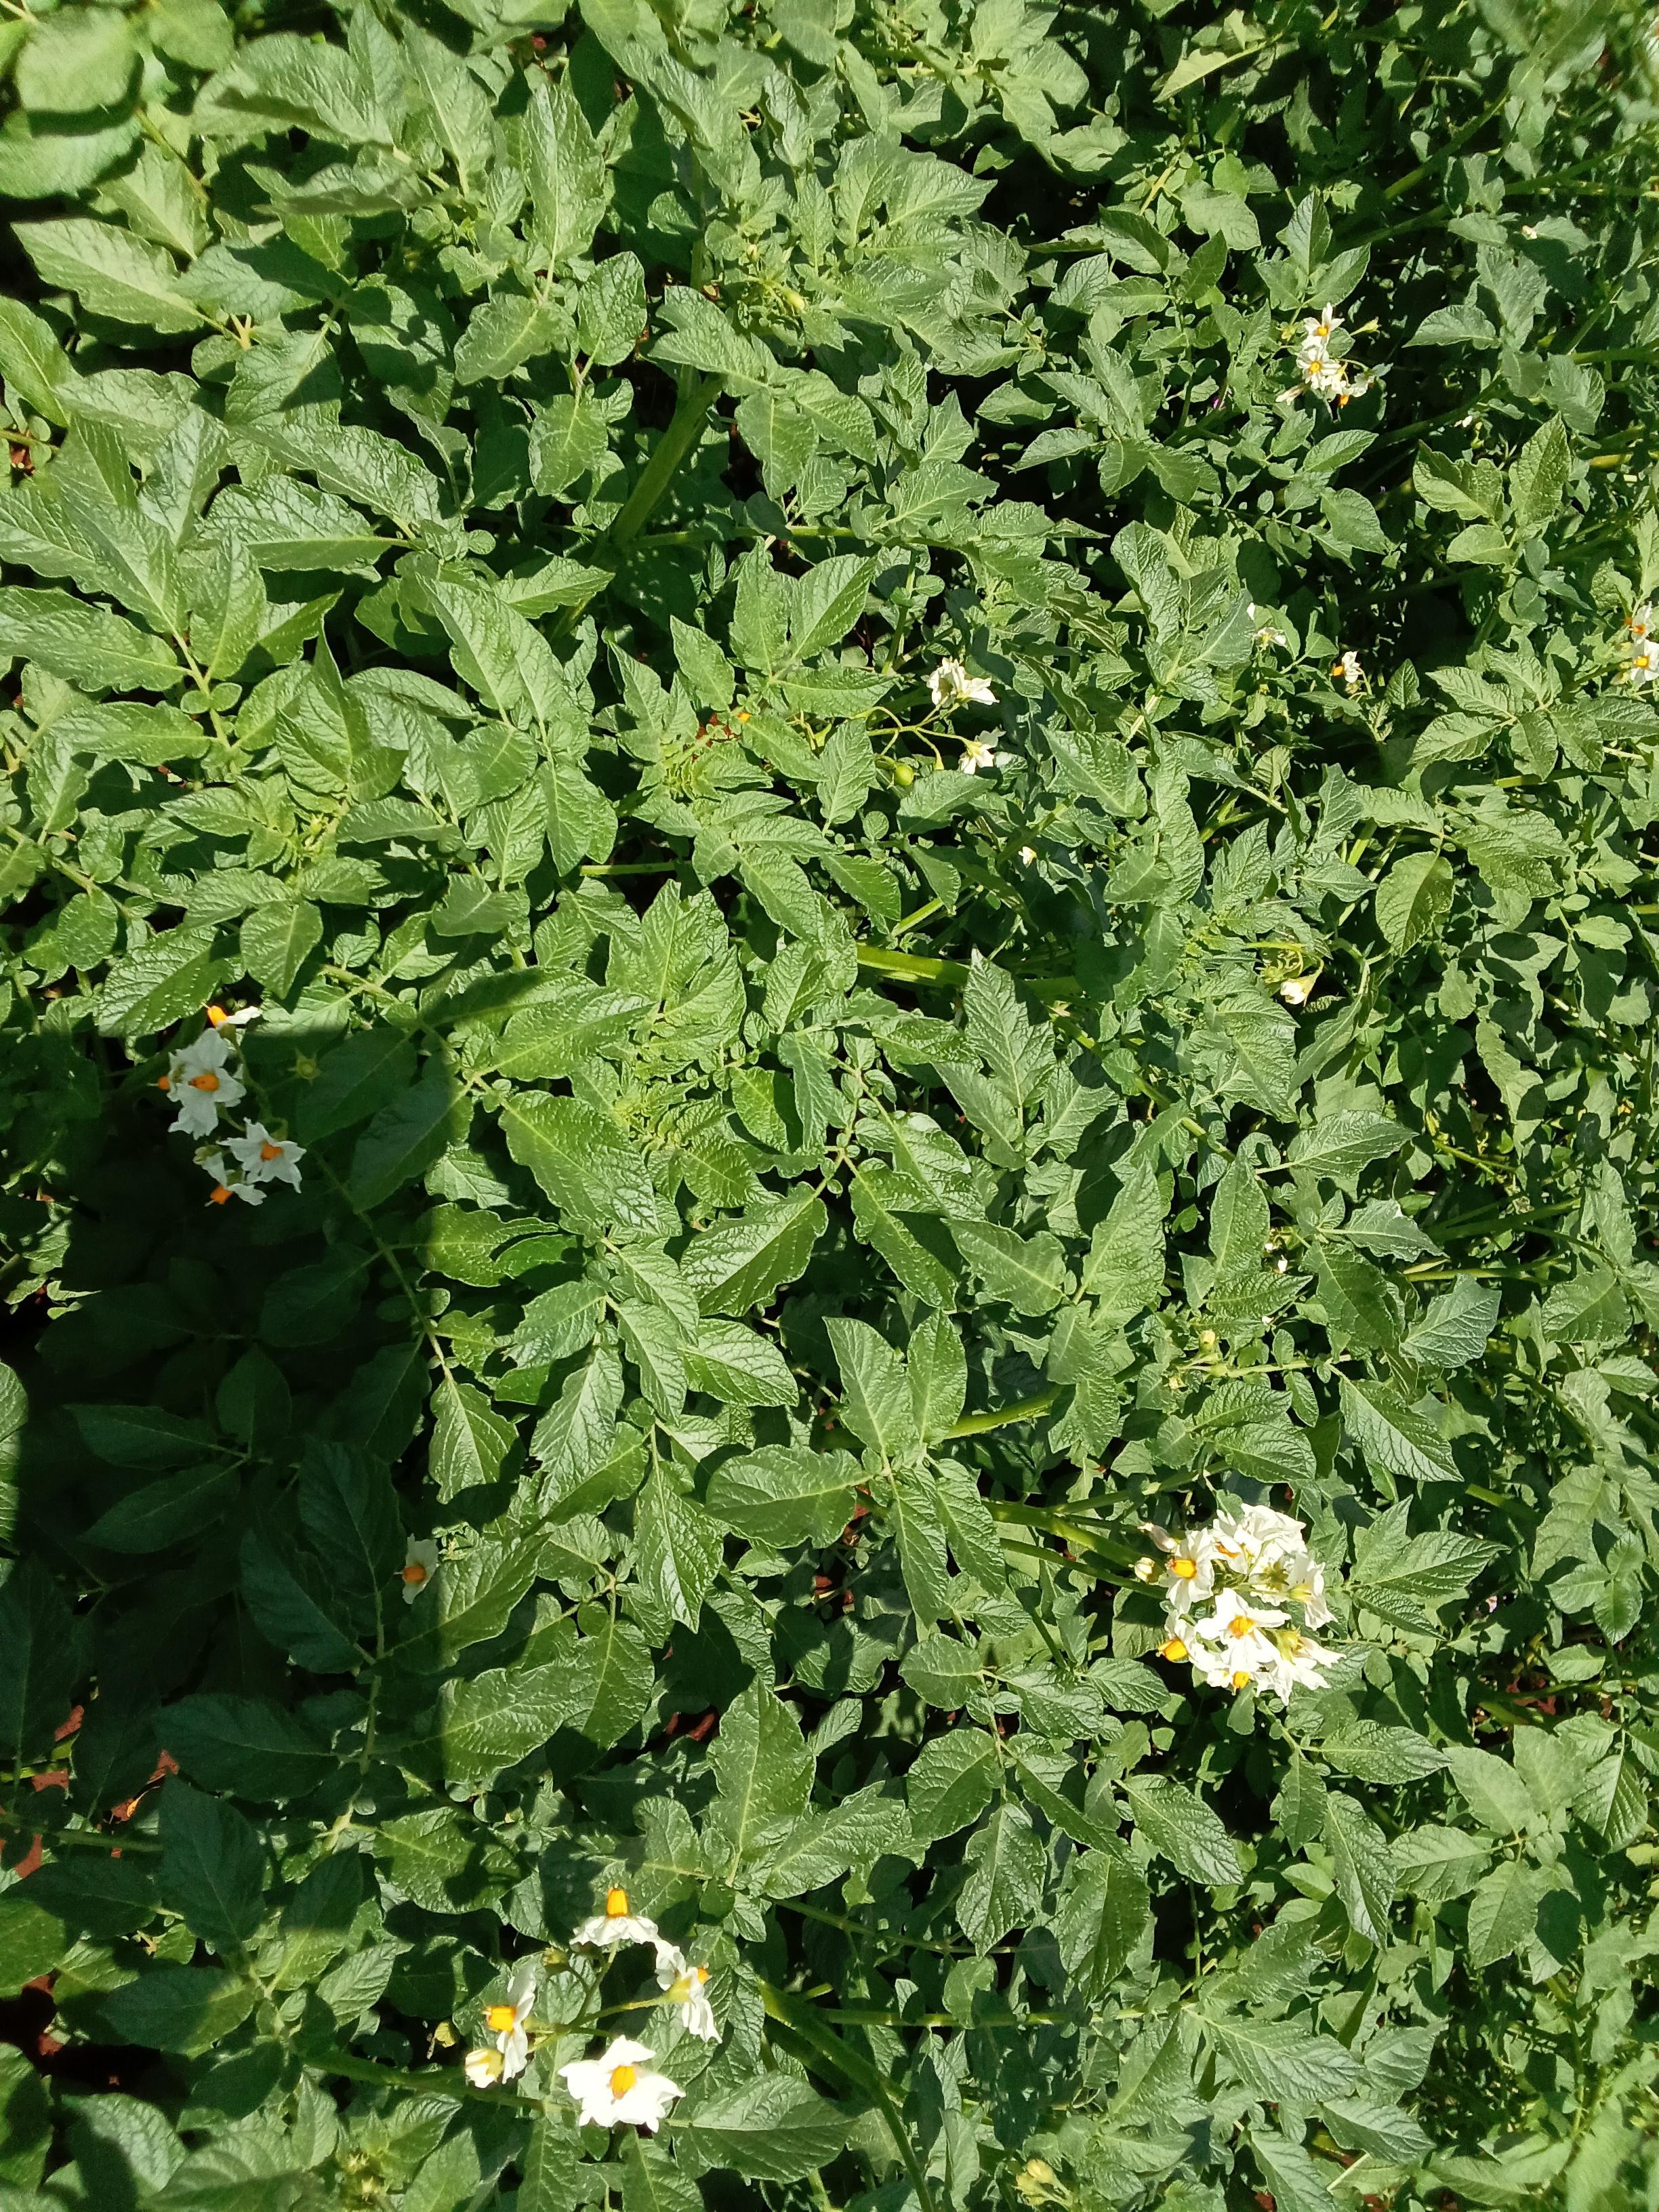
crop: potato
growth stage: flowering
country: Kenya
